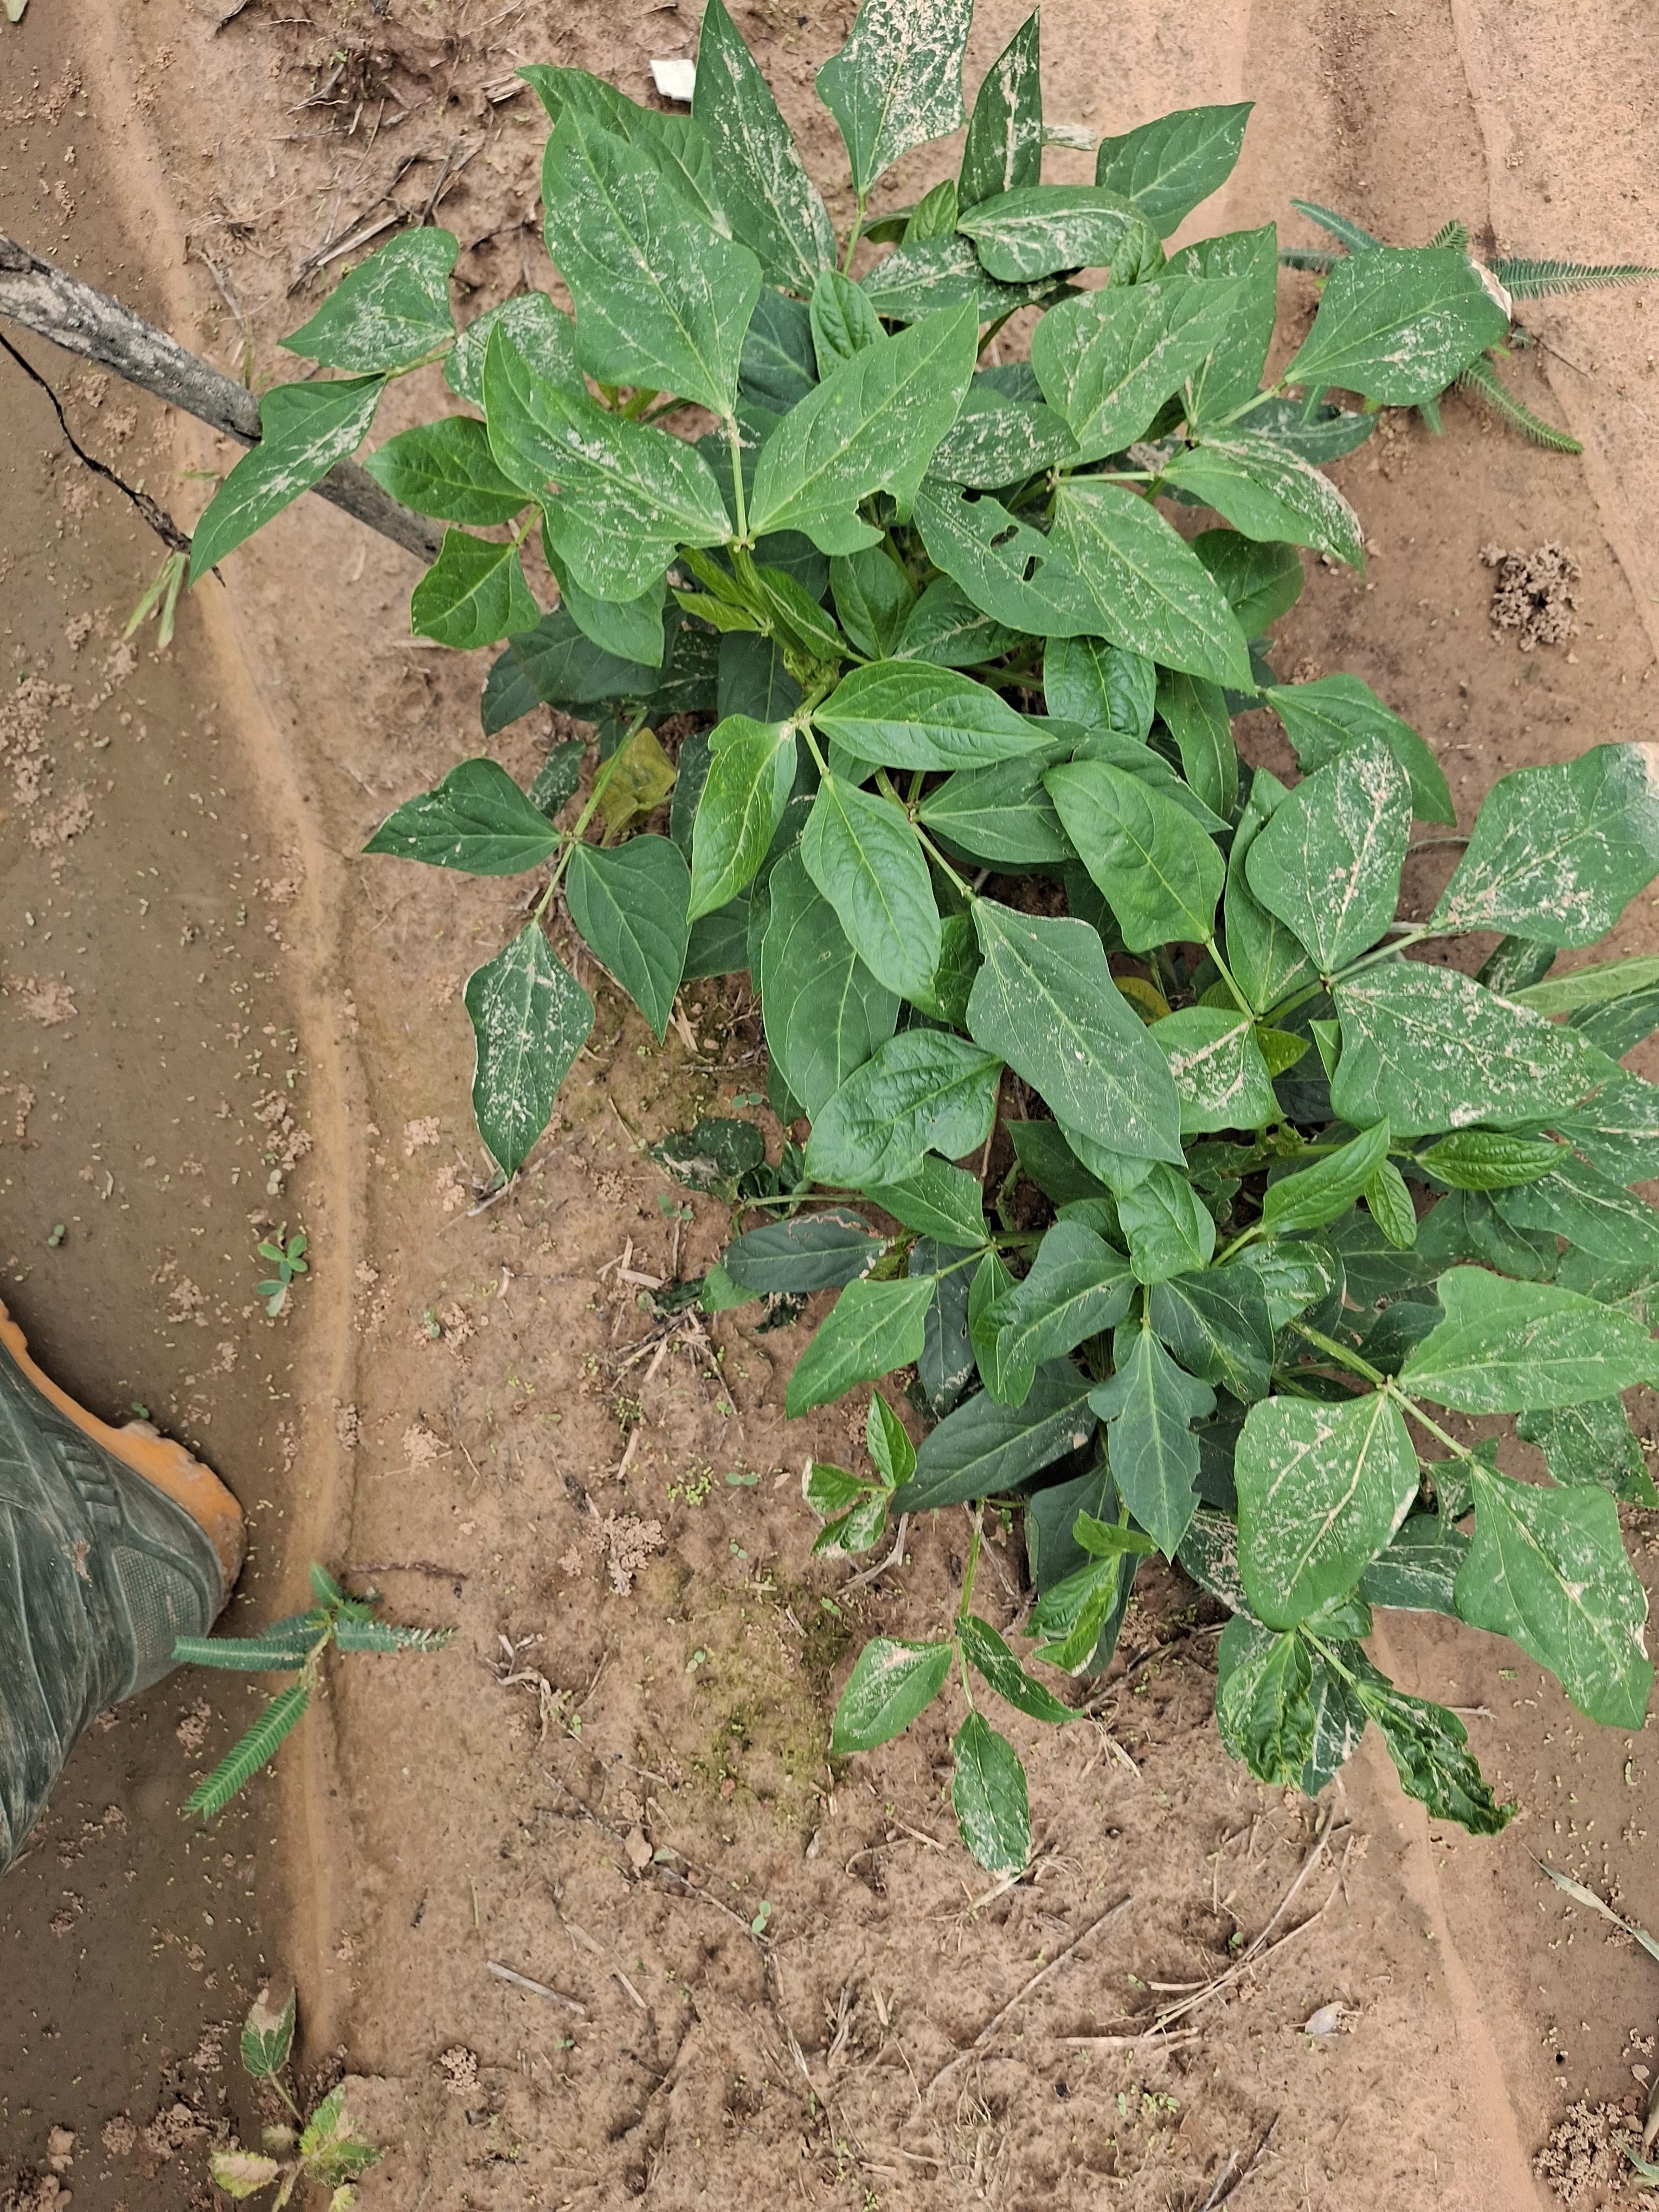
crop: cowpea
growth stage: vegetative
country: Nigeria
